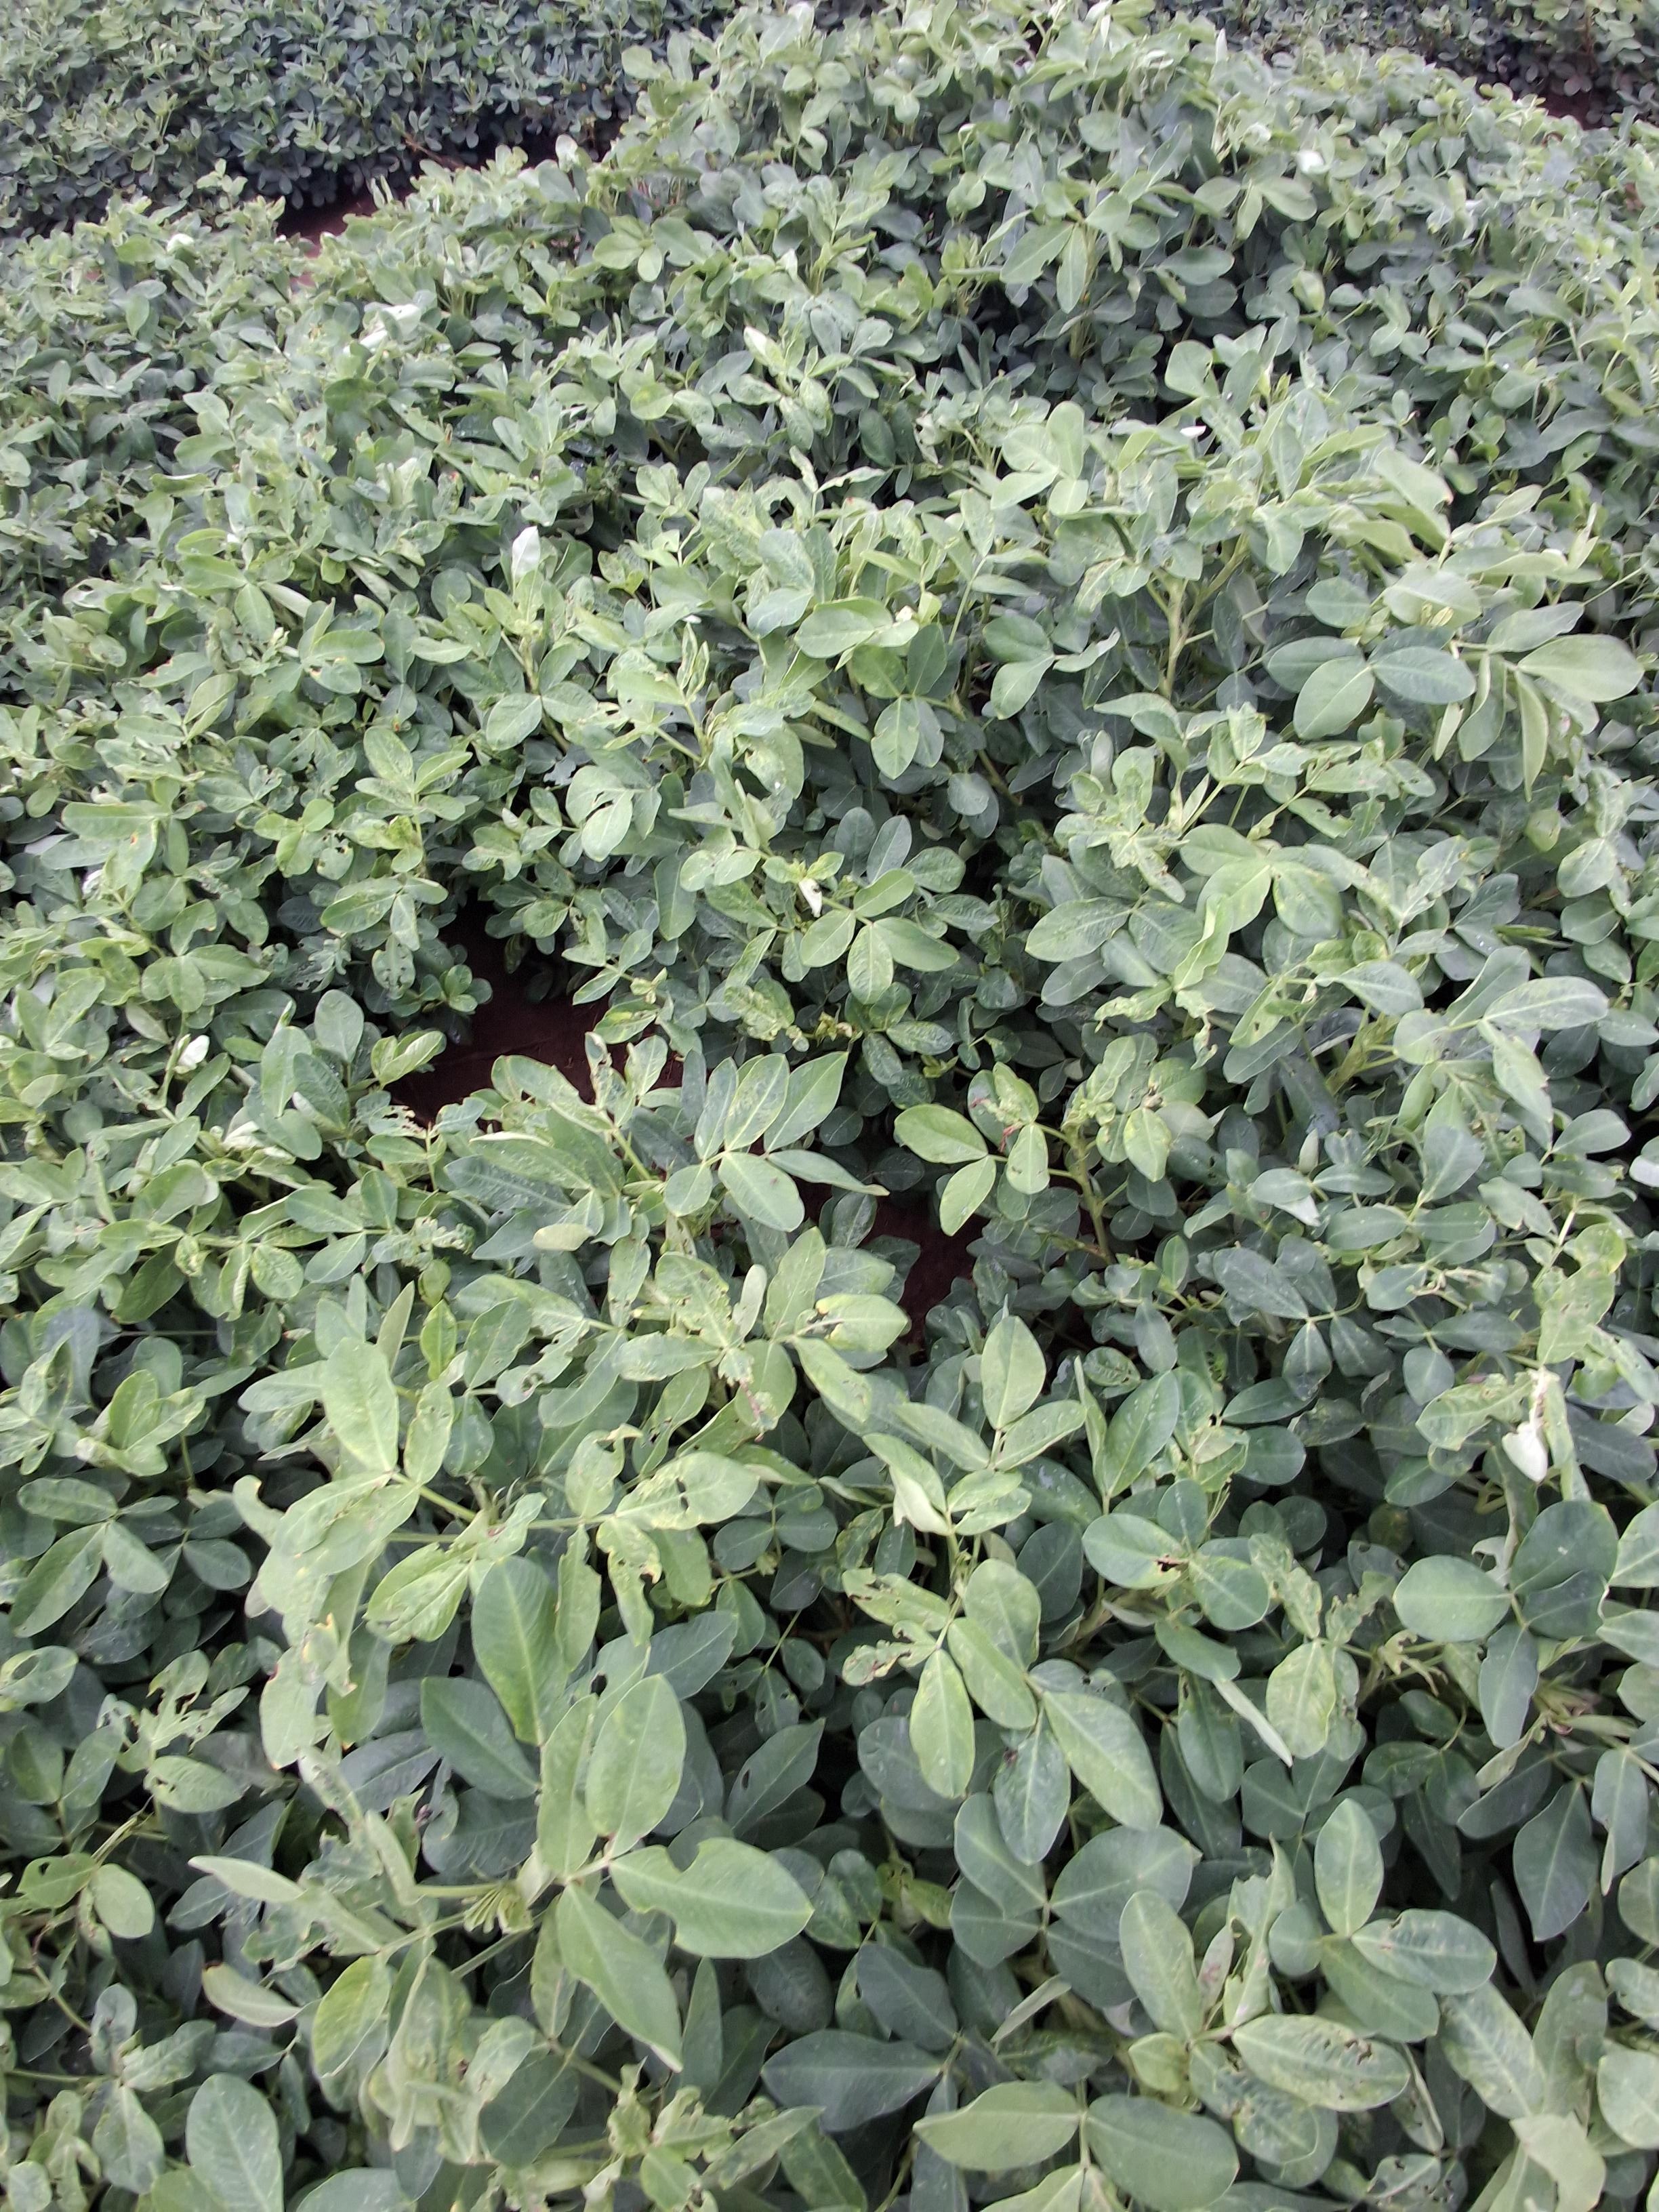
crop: groundnut
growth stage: pegging
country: Kenya
